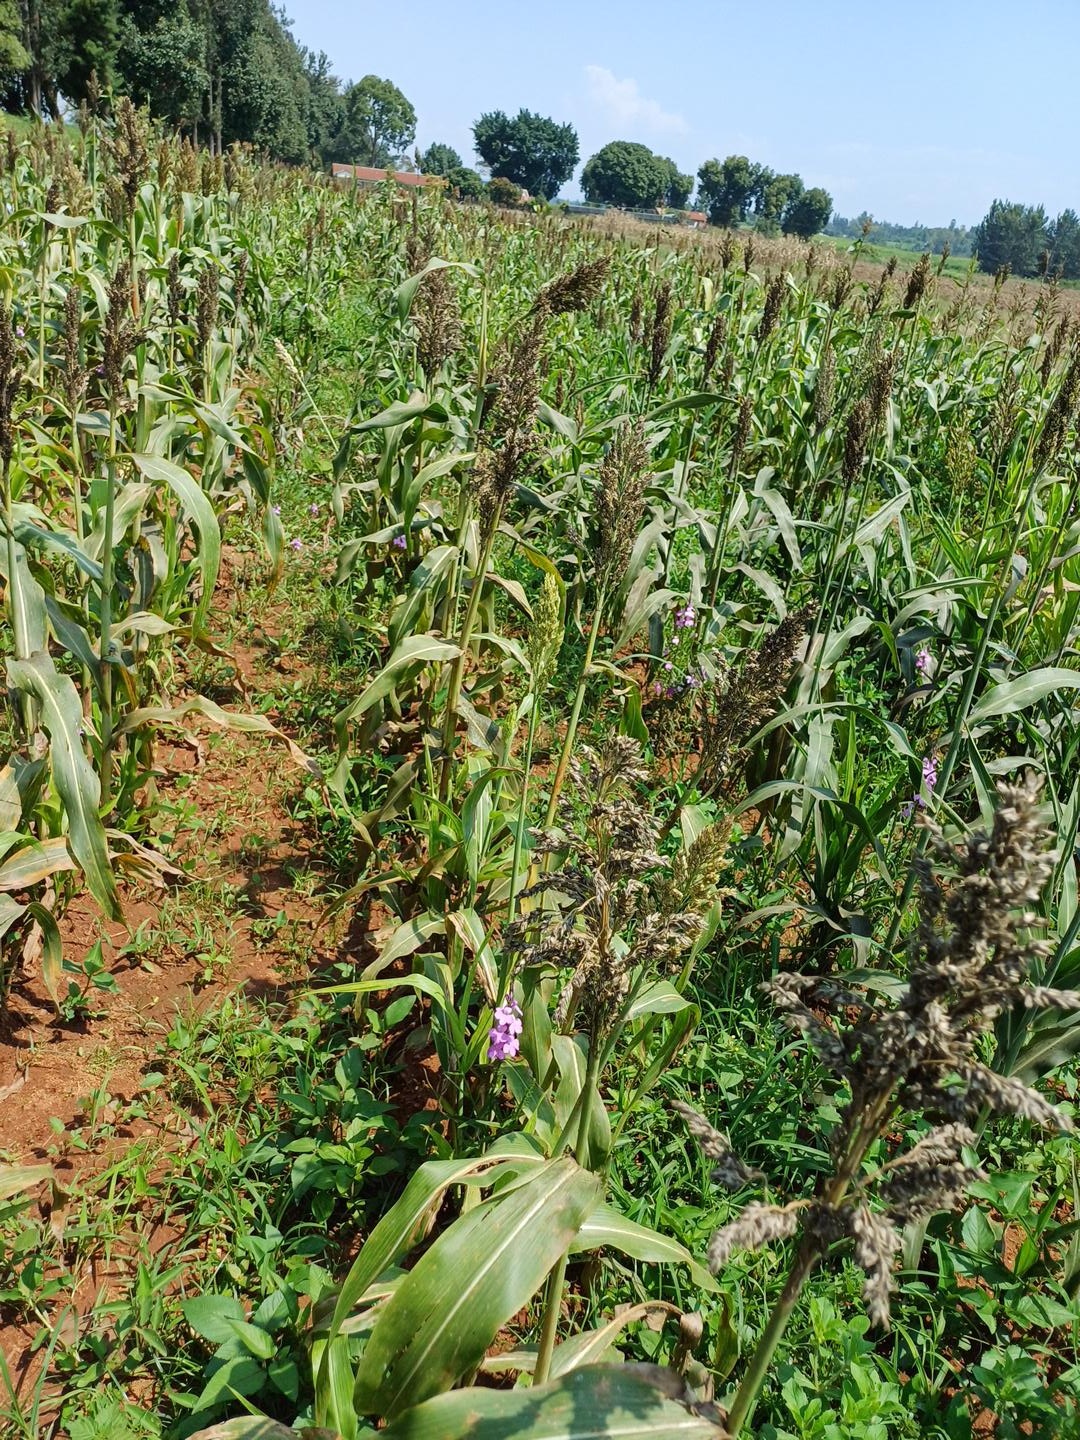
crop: sorghum
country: Kenya
